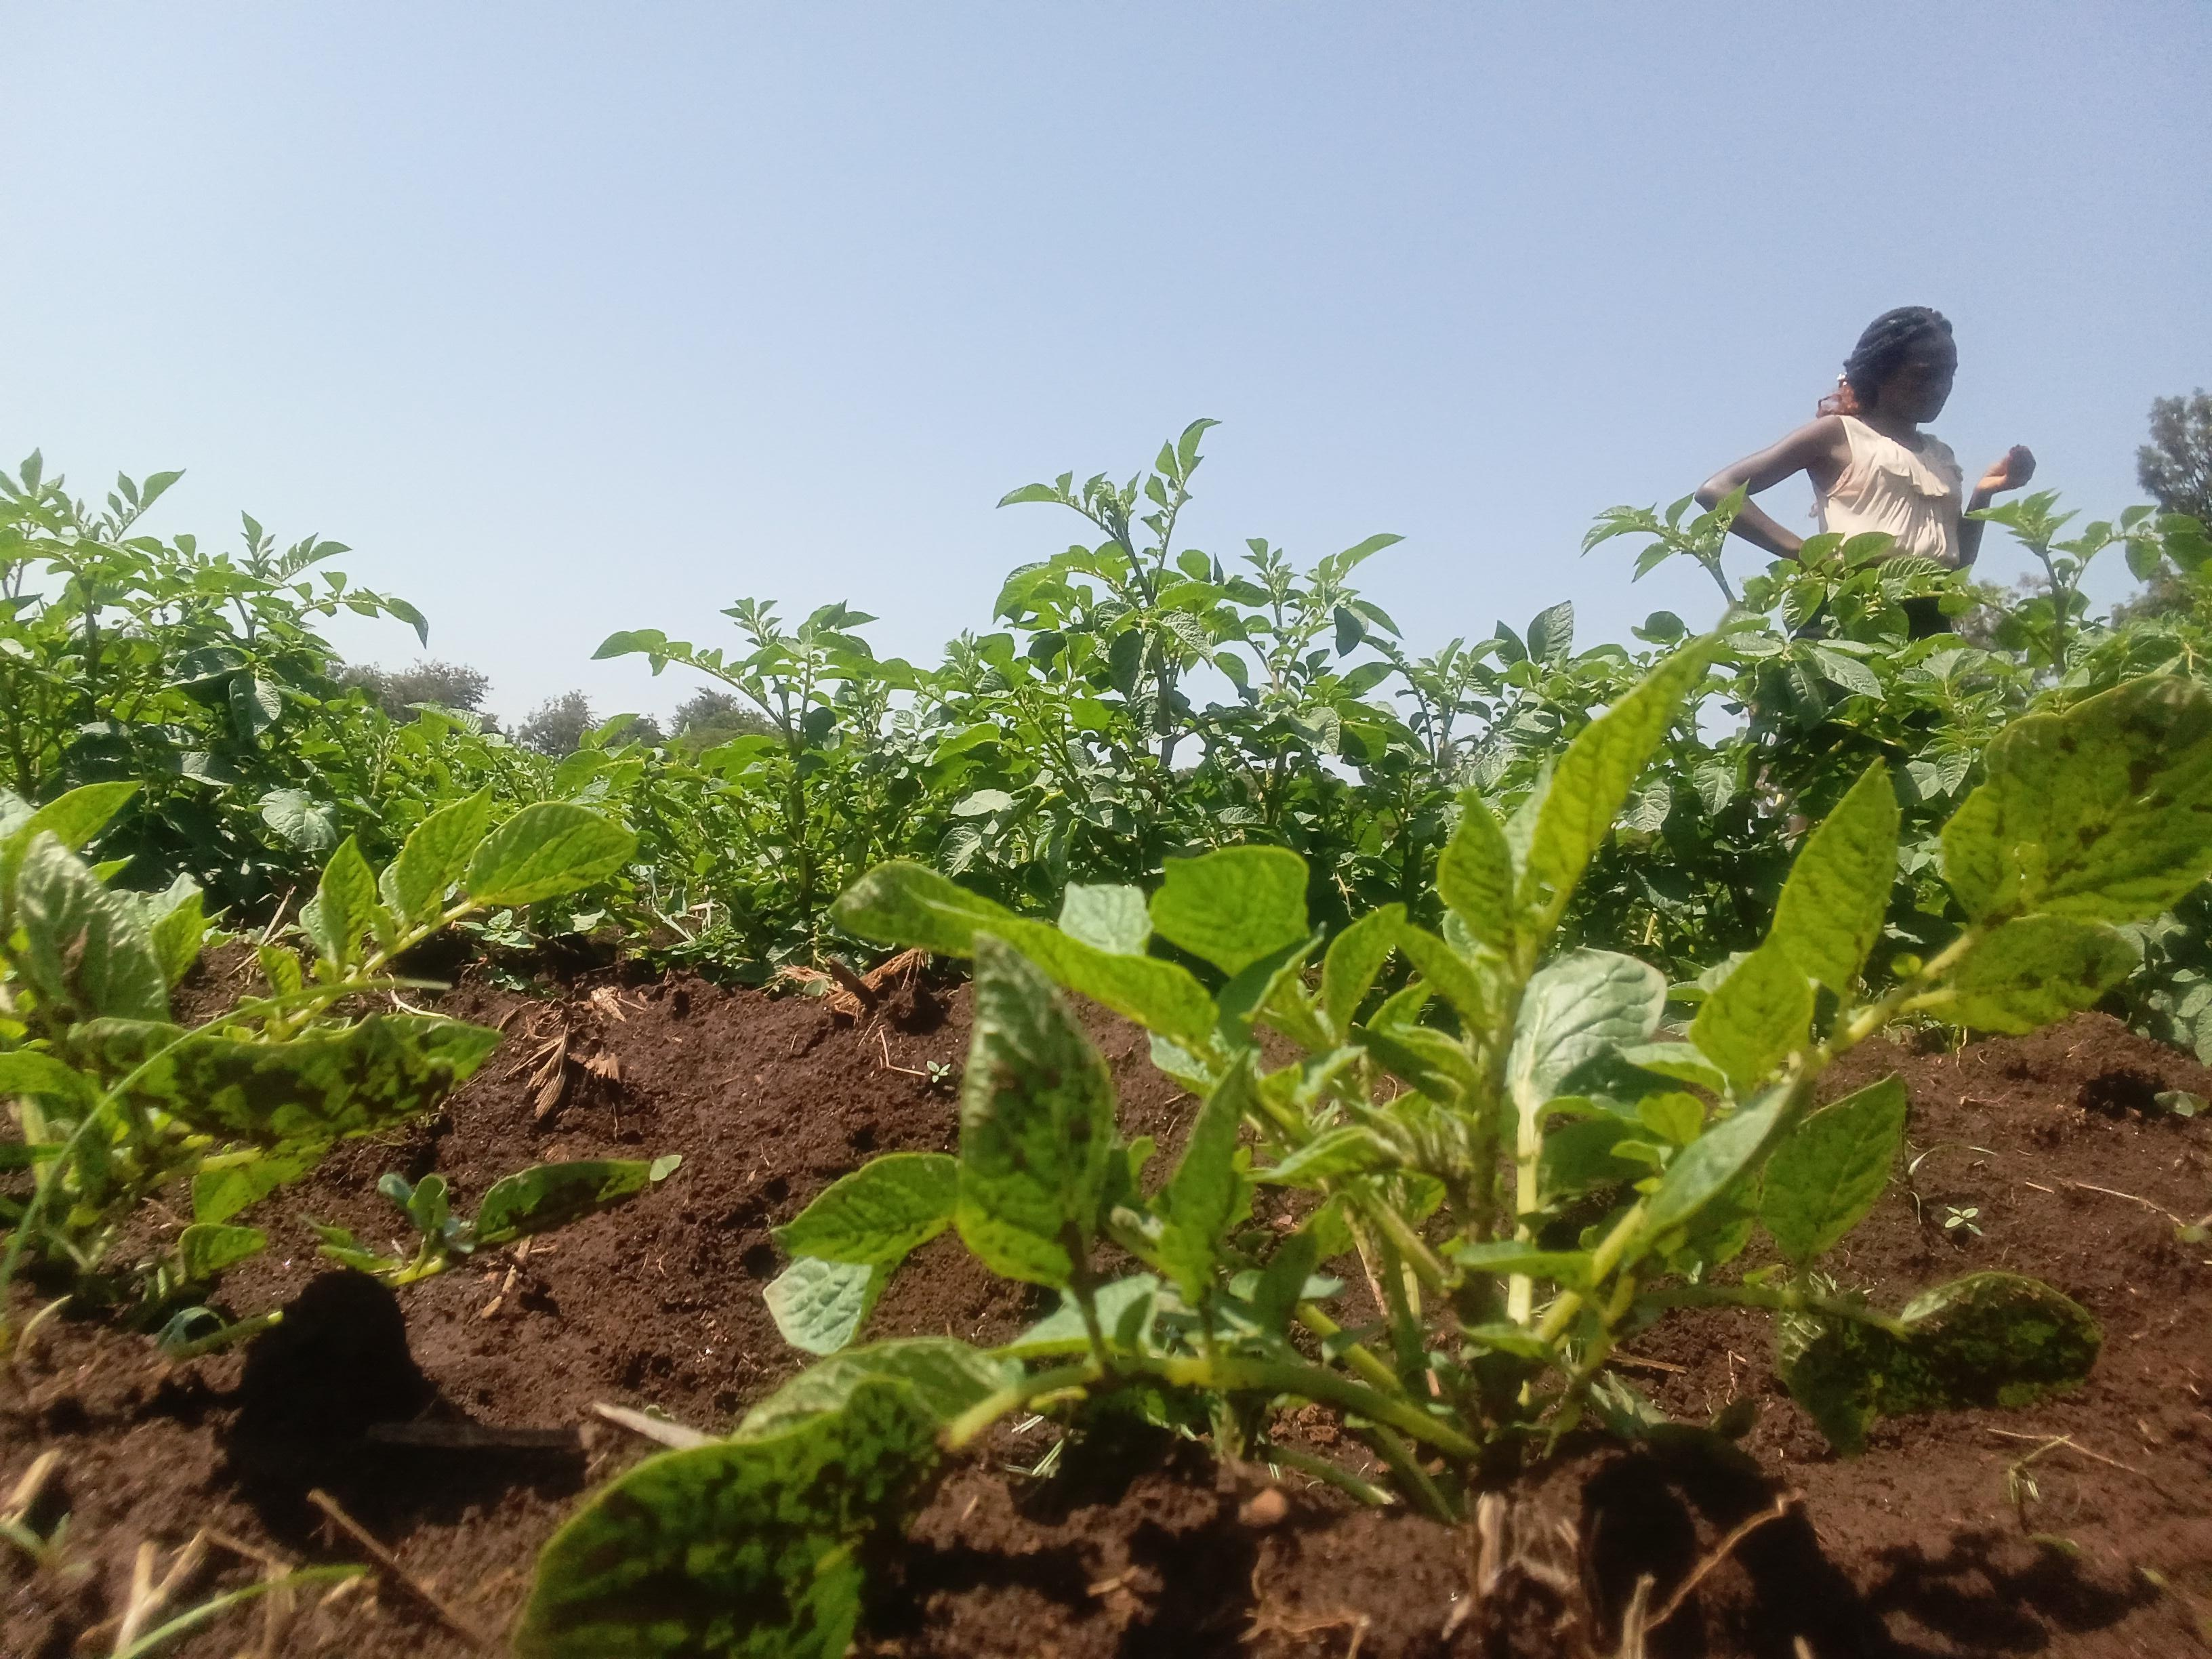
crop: potato
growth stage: vegetative
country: Kenya
